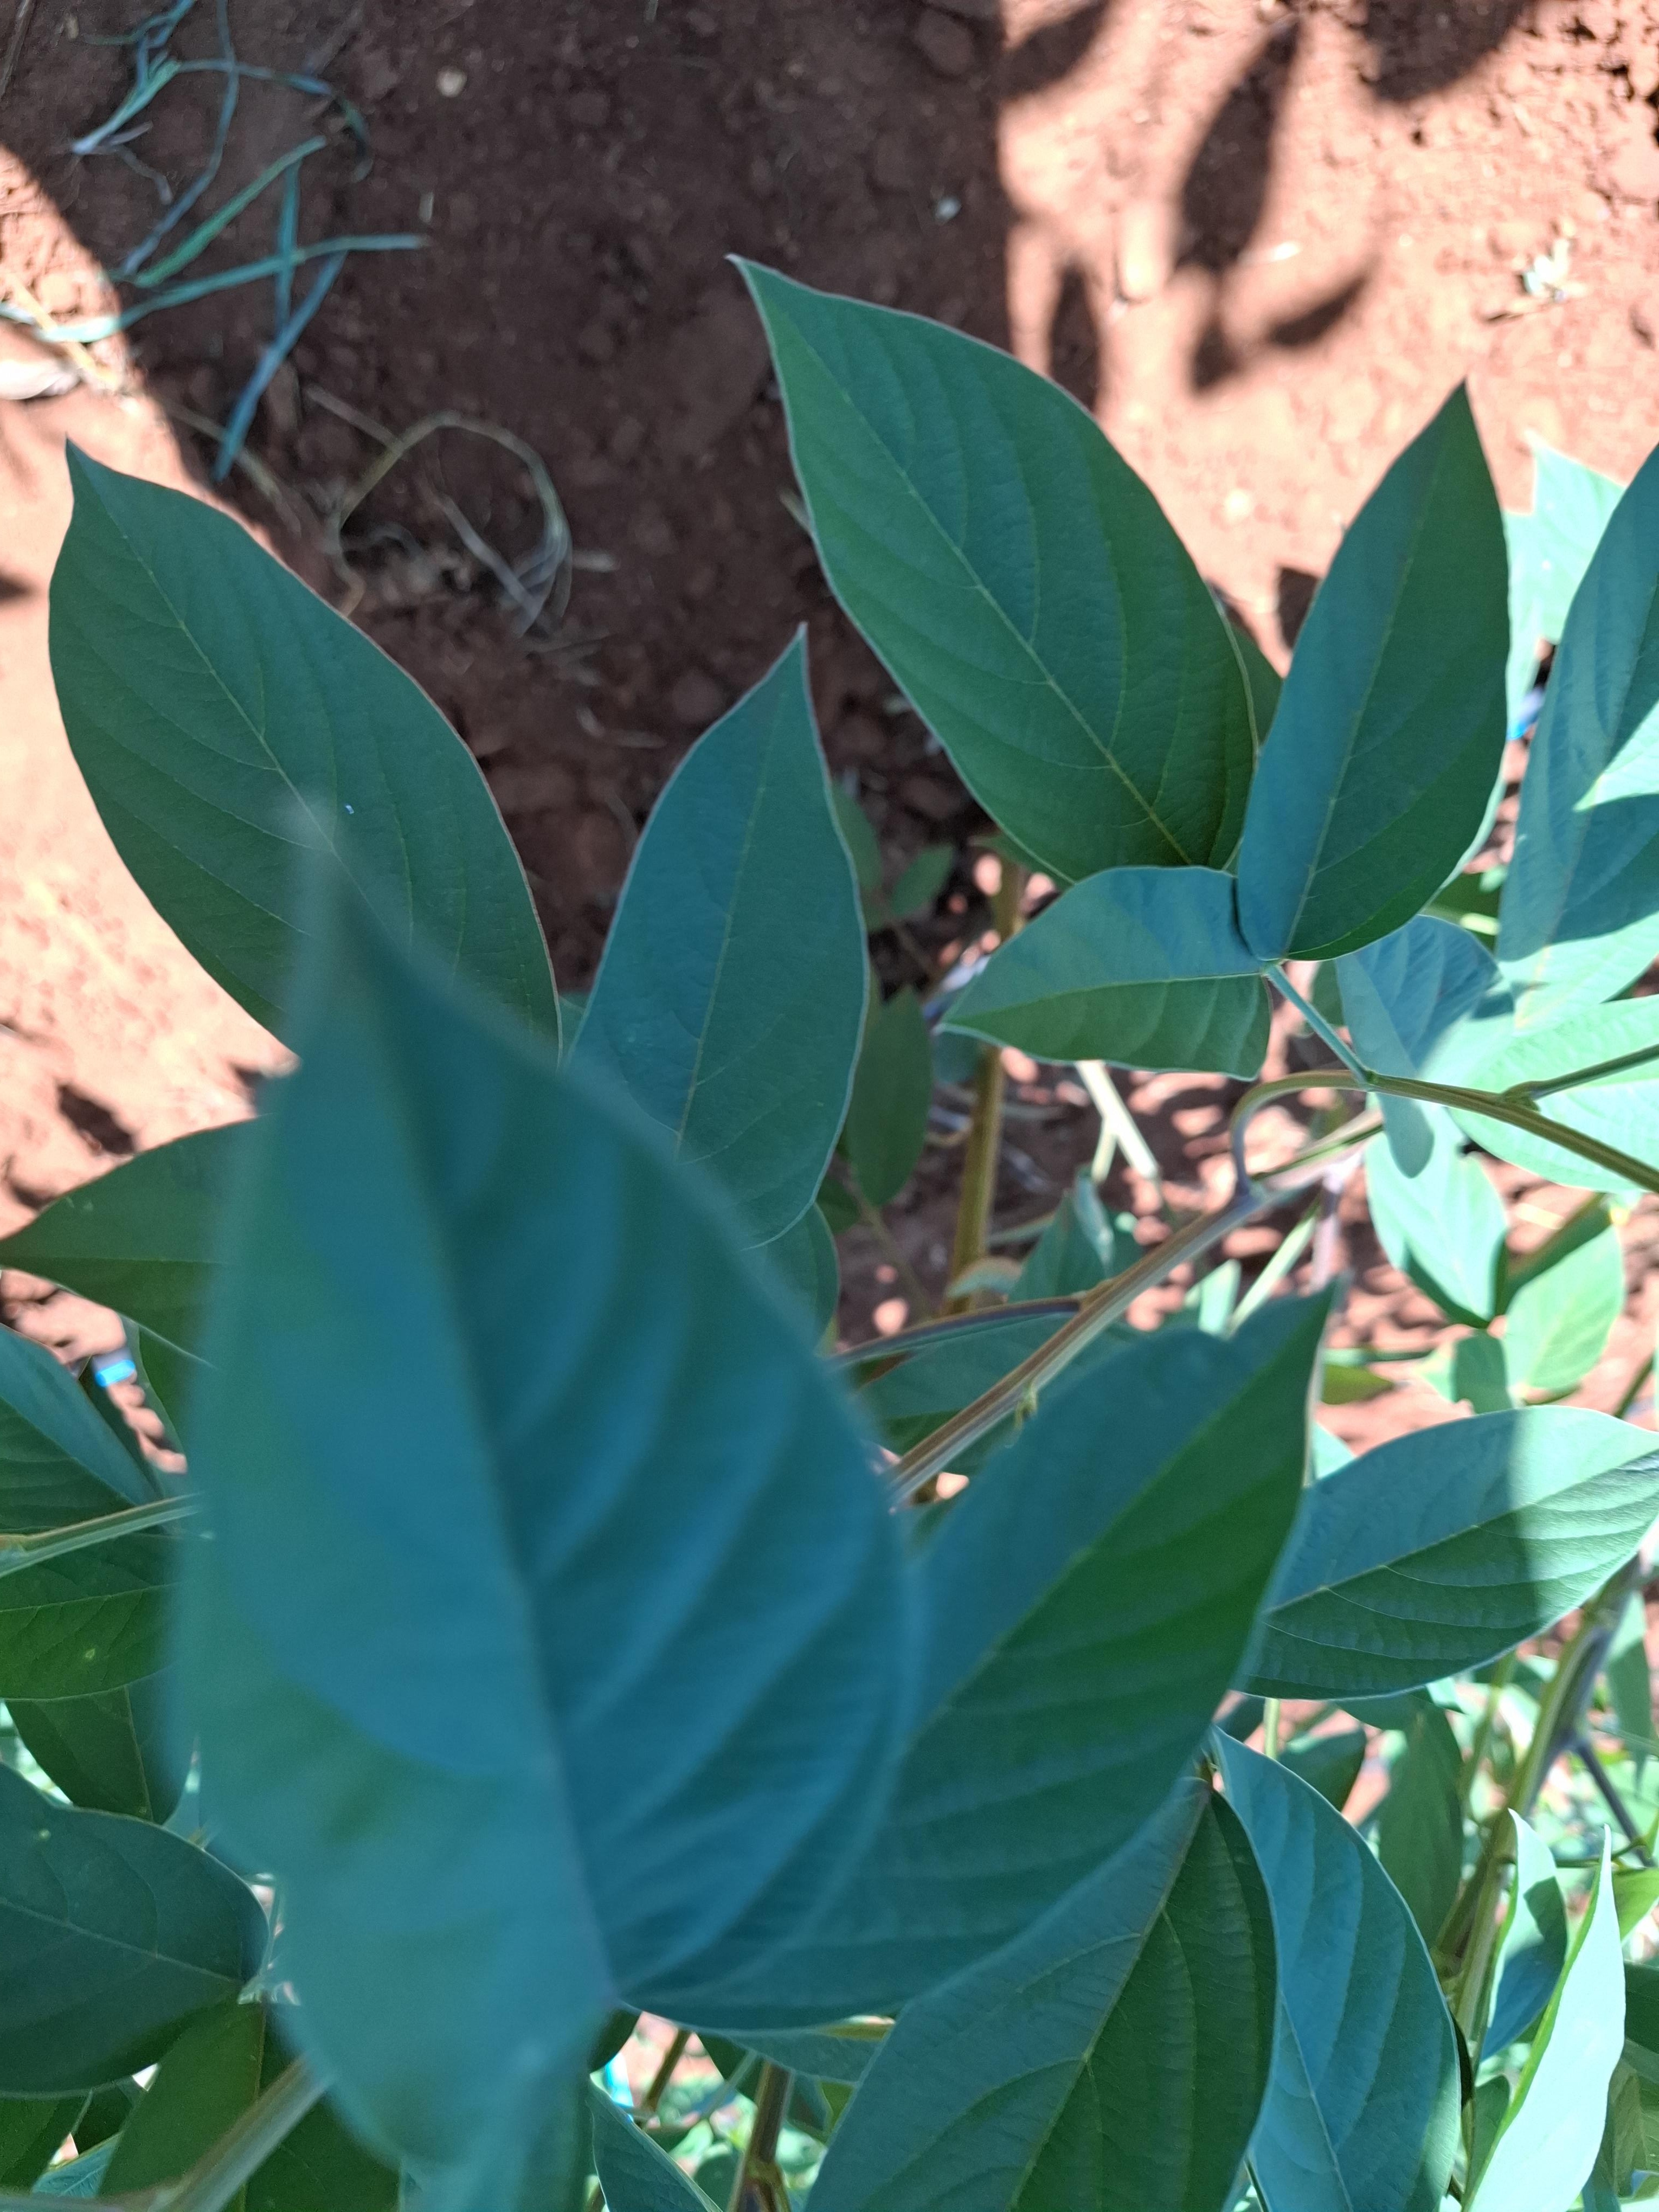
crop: pigeonpea
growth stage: flowering
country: Kenya
